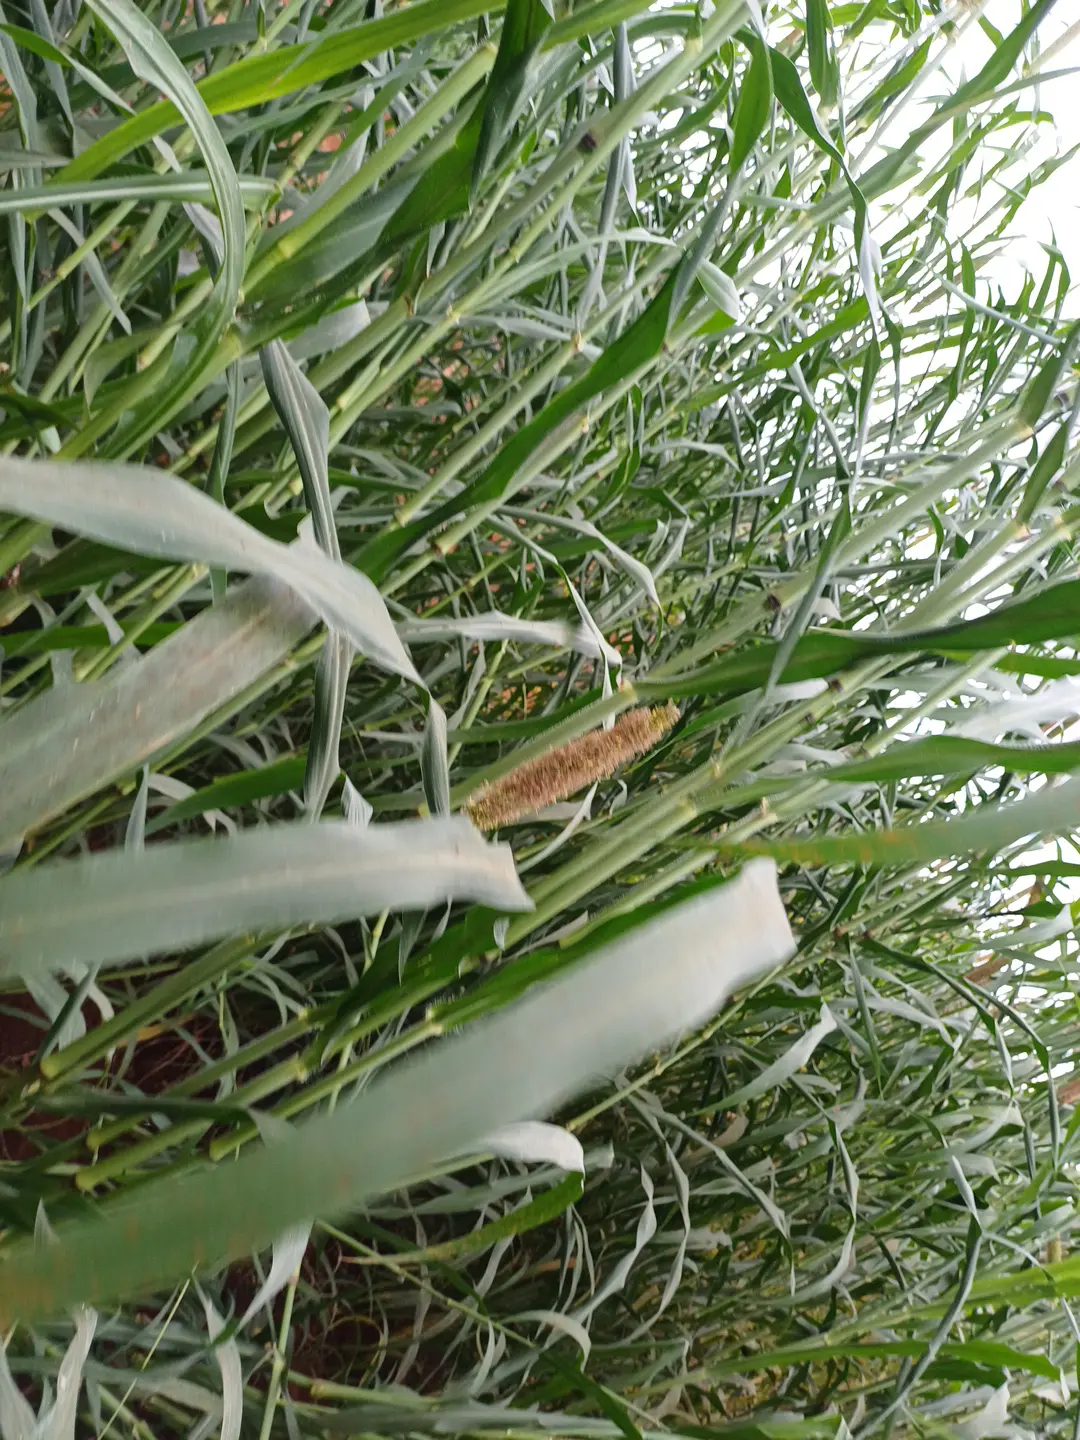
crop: pearl millet
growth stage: flowering
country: Kenya
